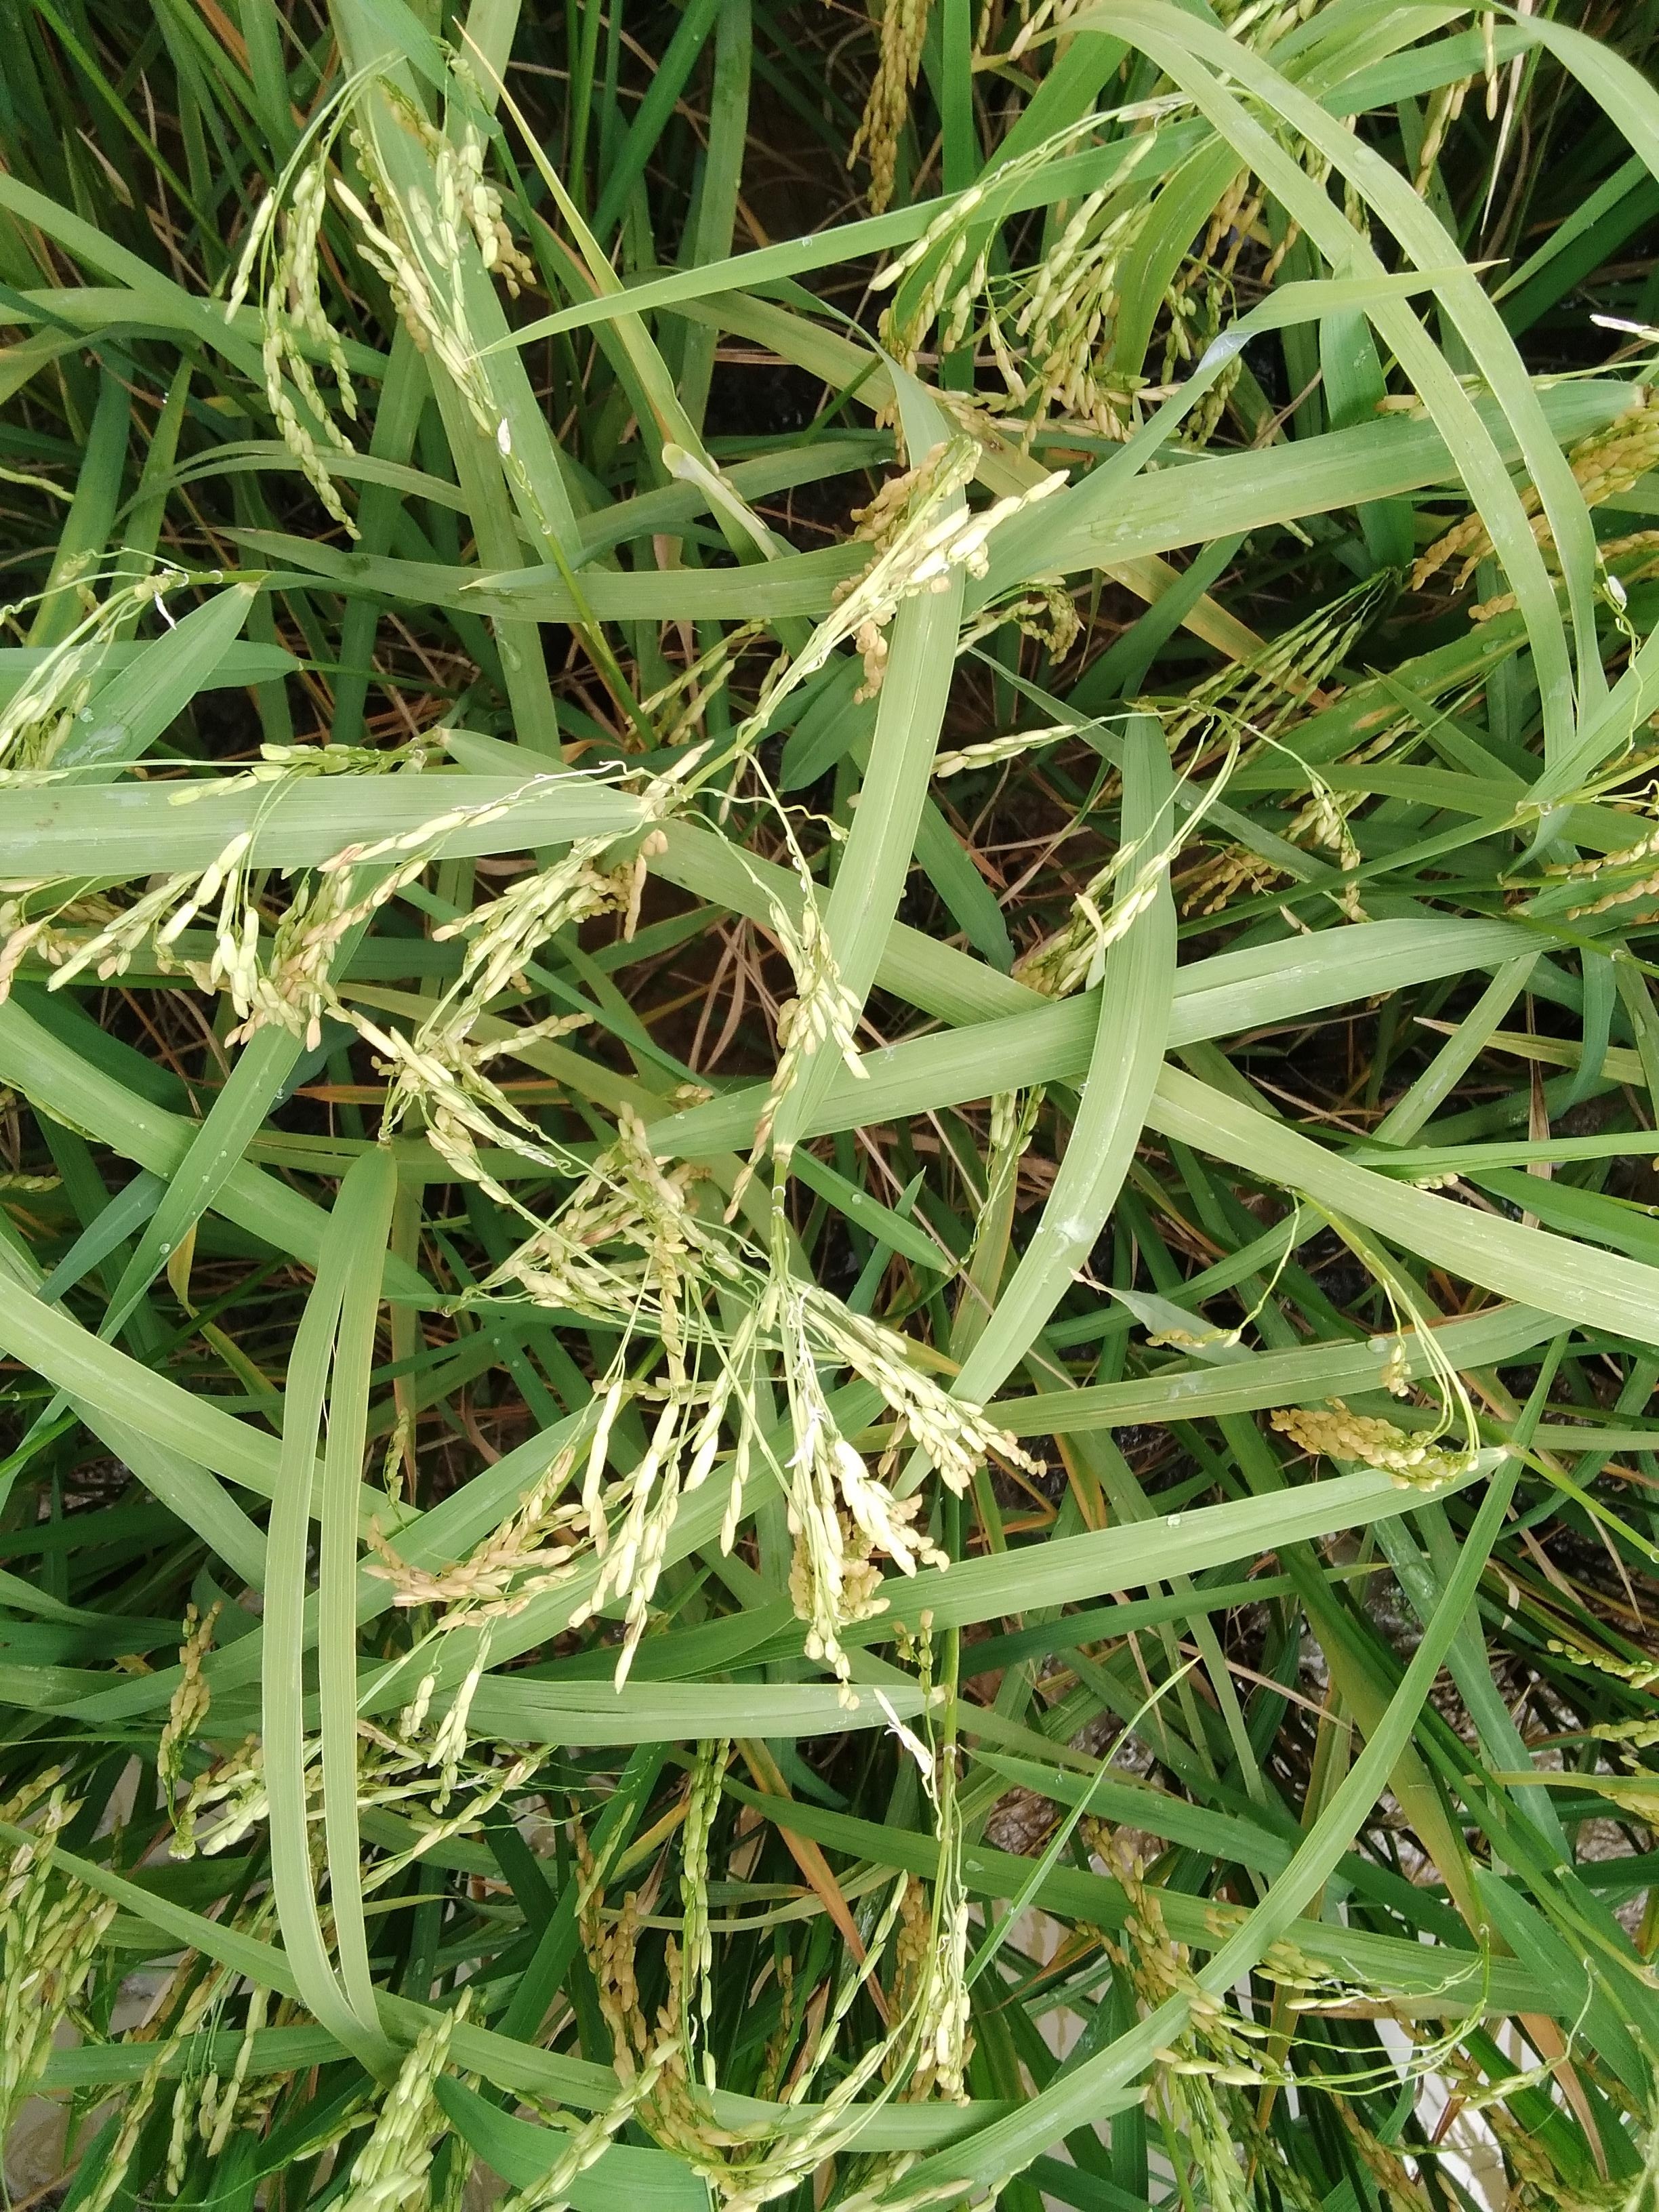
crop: rice
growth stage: ripening
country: Nigeria
